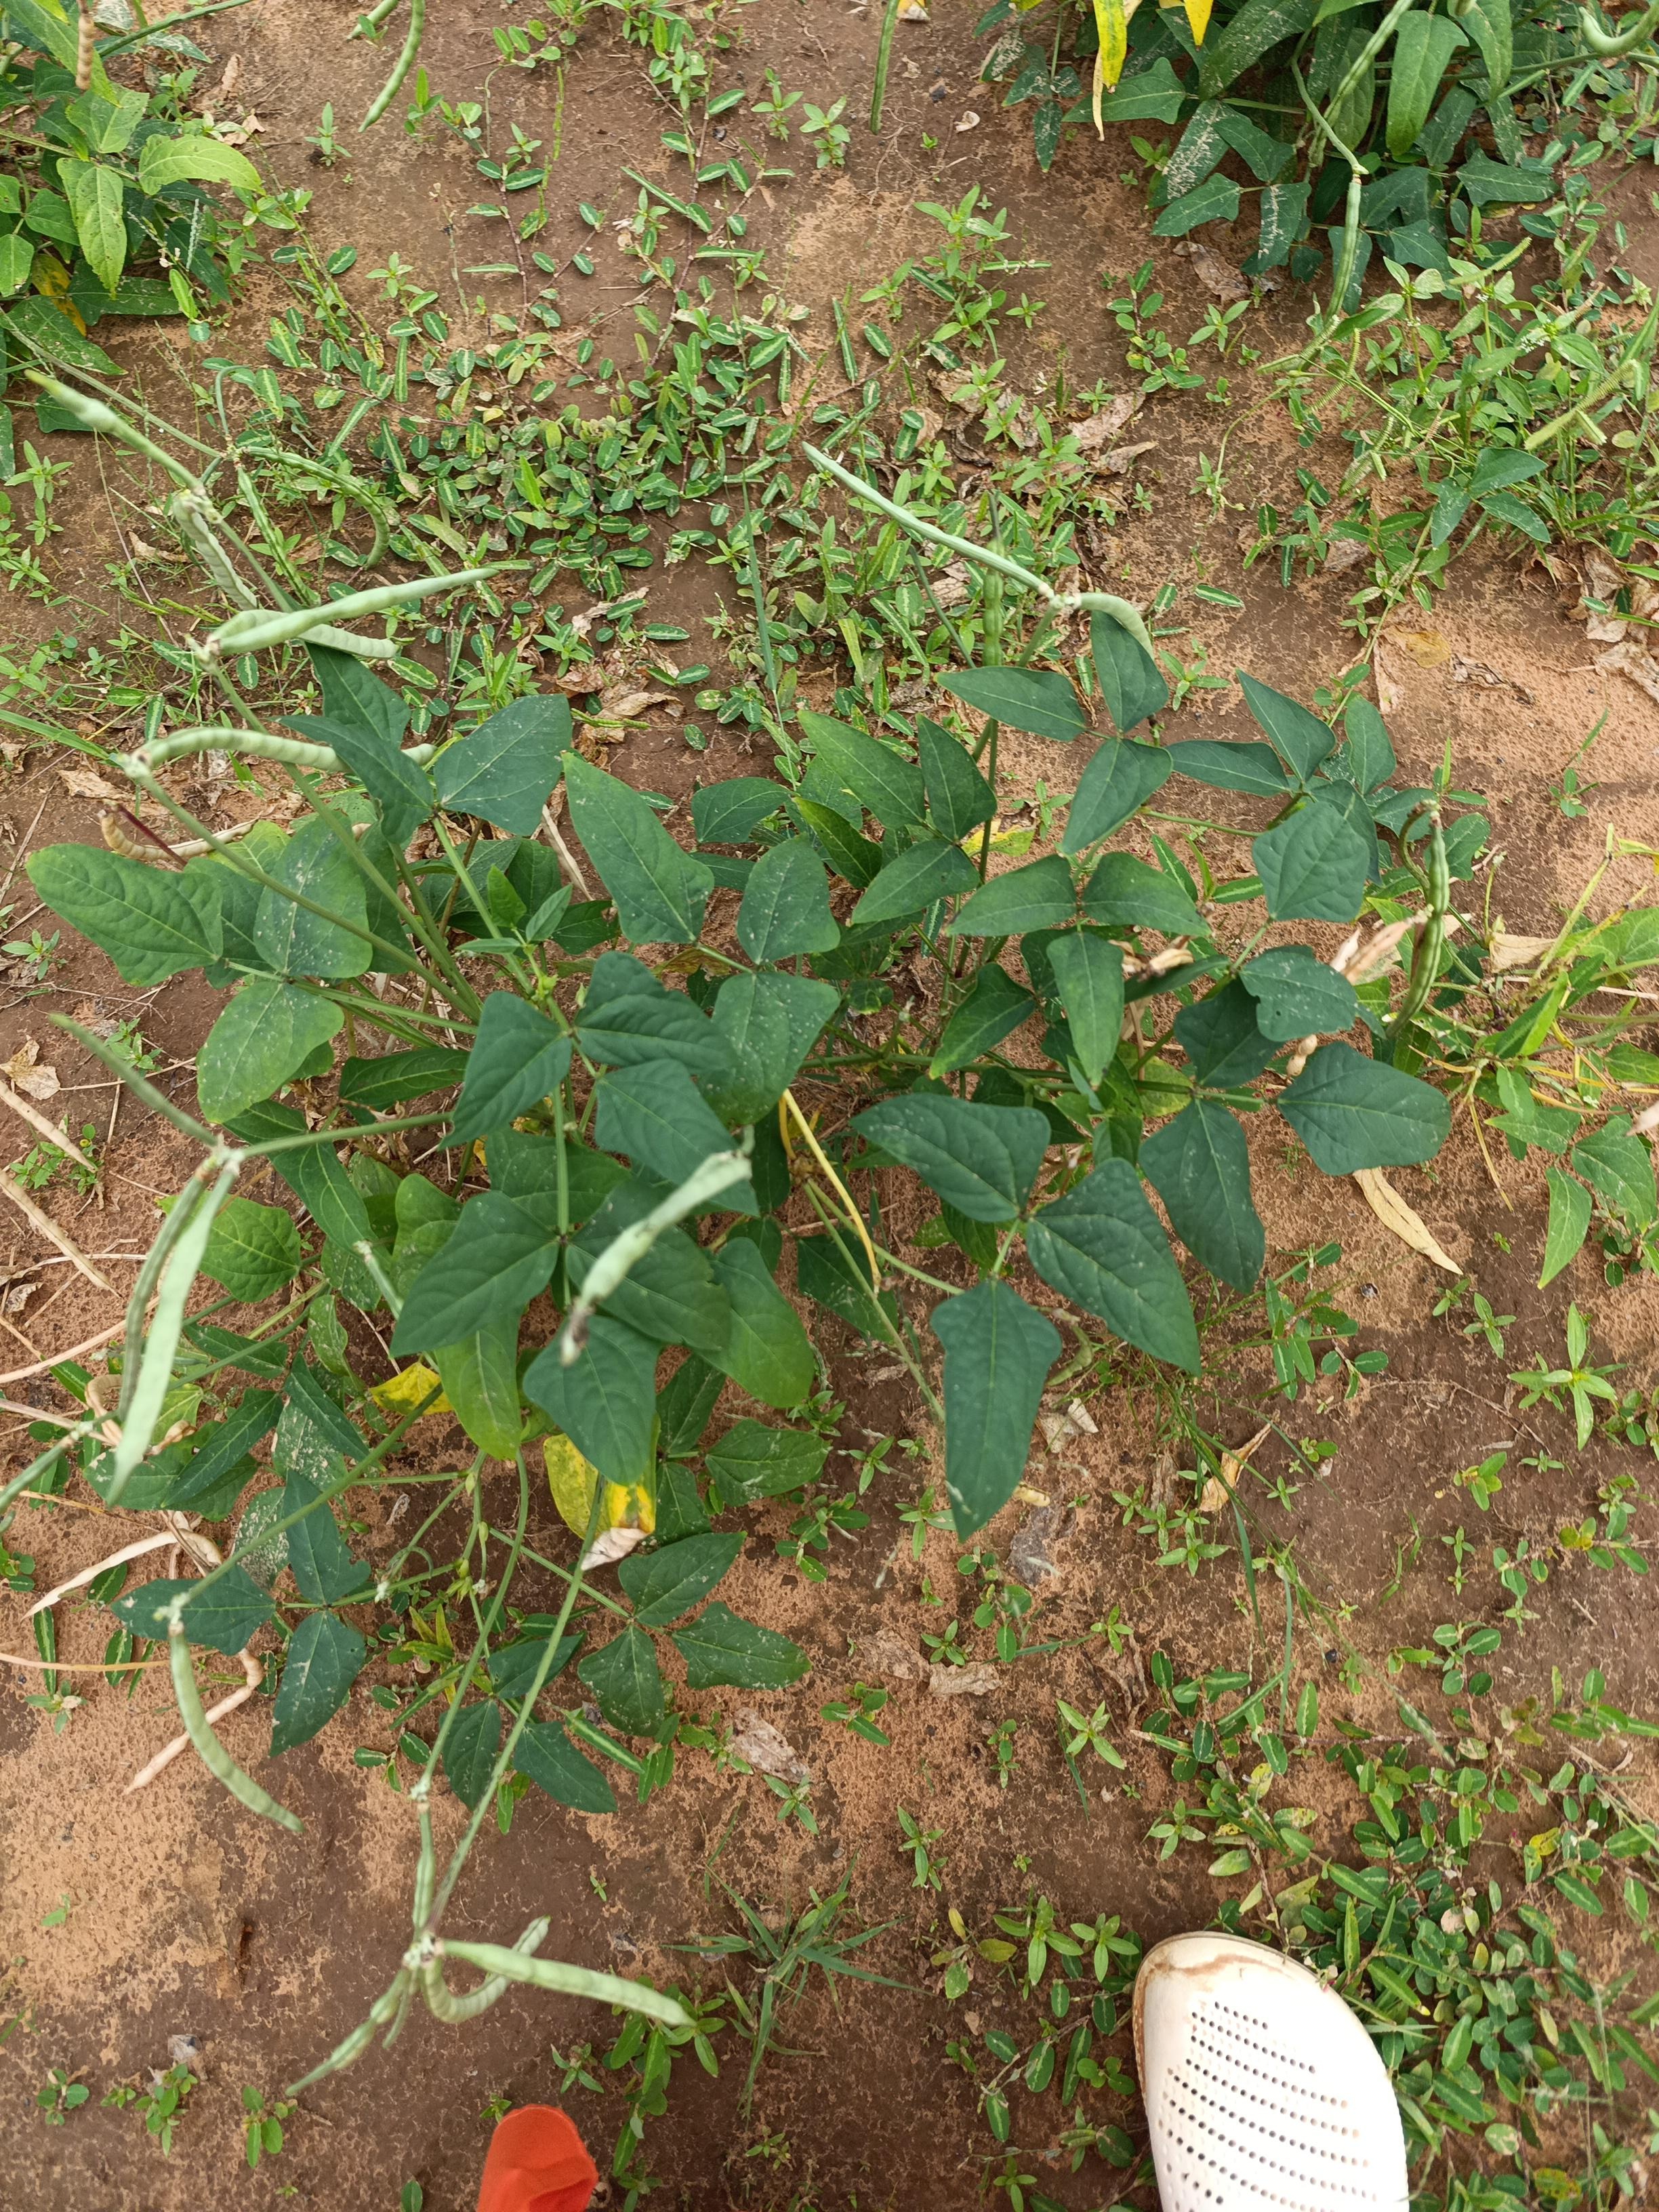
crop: cowpea
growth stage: maturity
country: Nigeria
